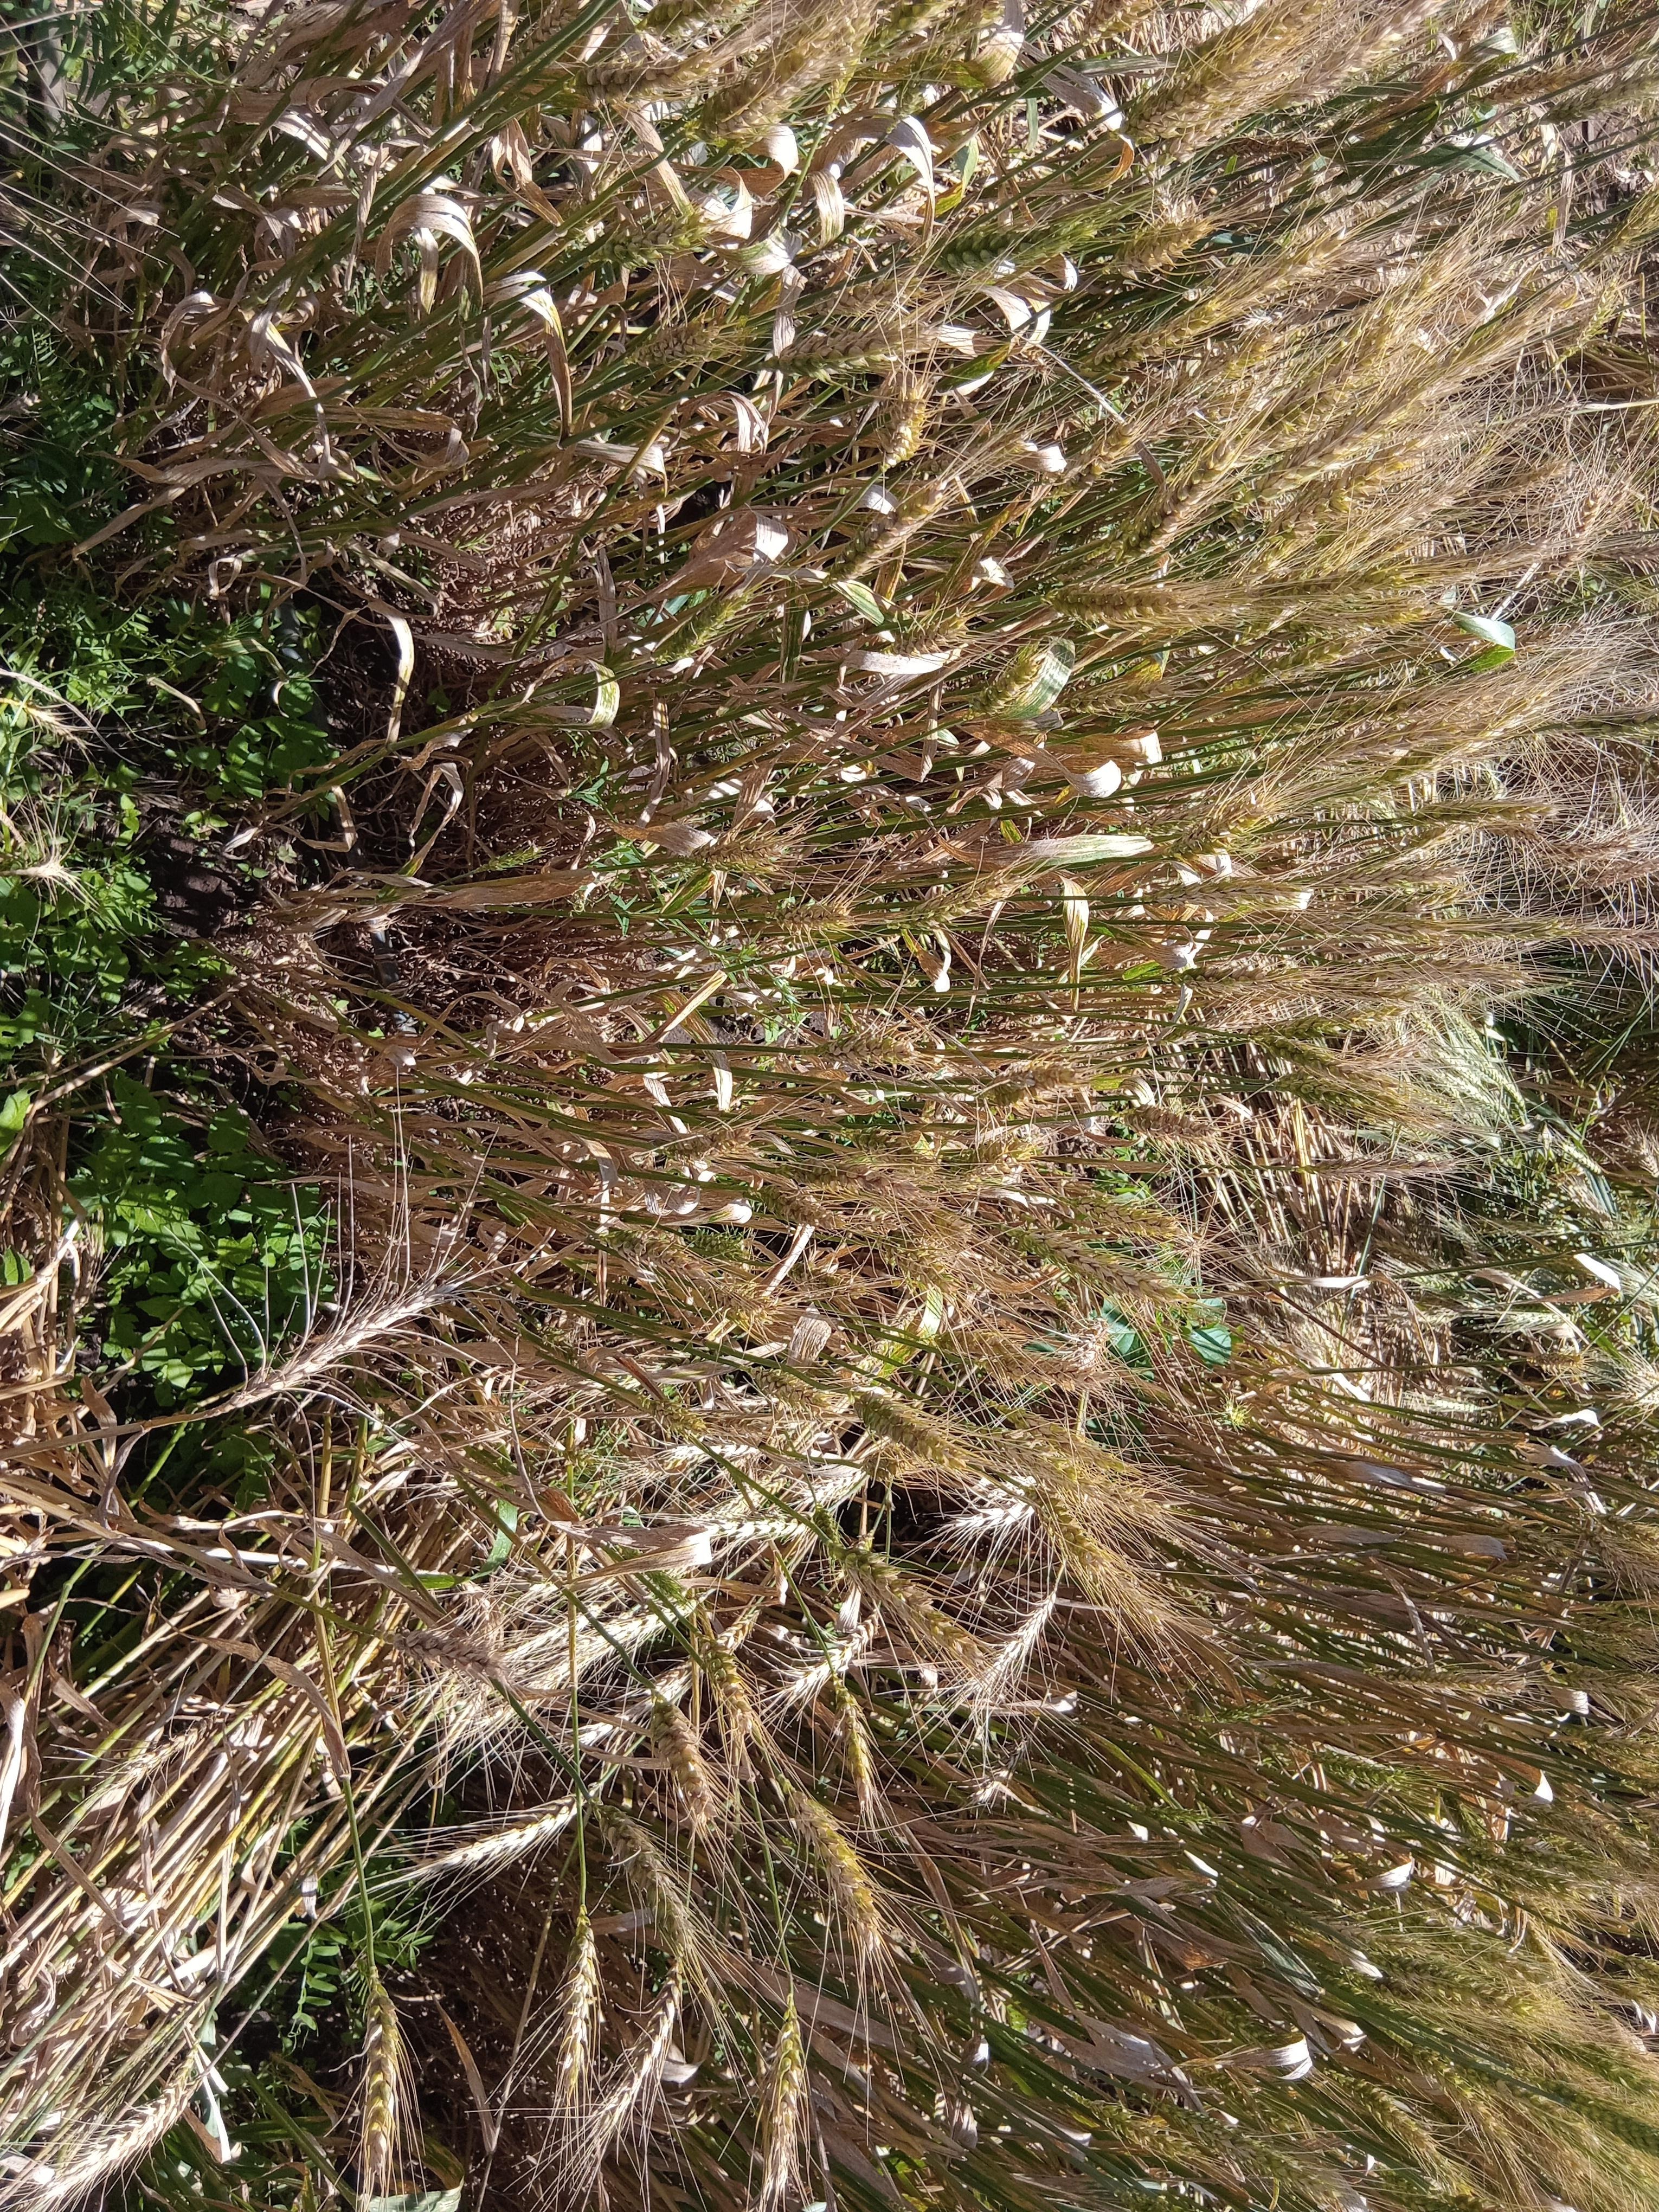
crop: wheat
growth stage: maturity
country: Kenya
